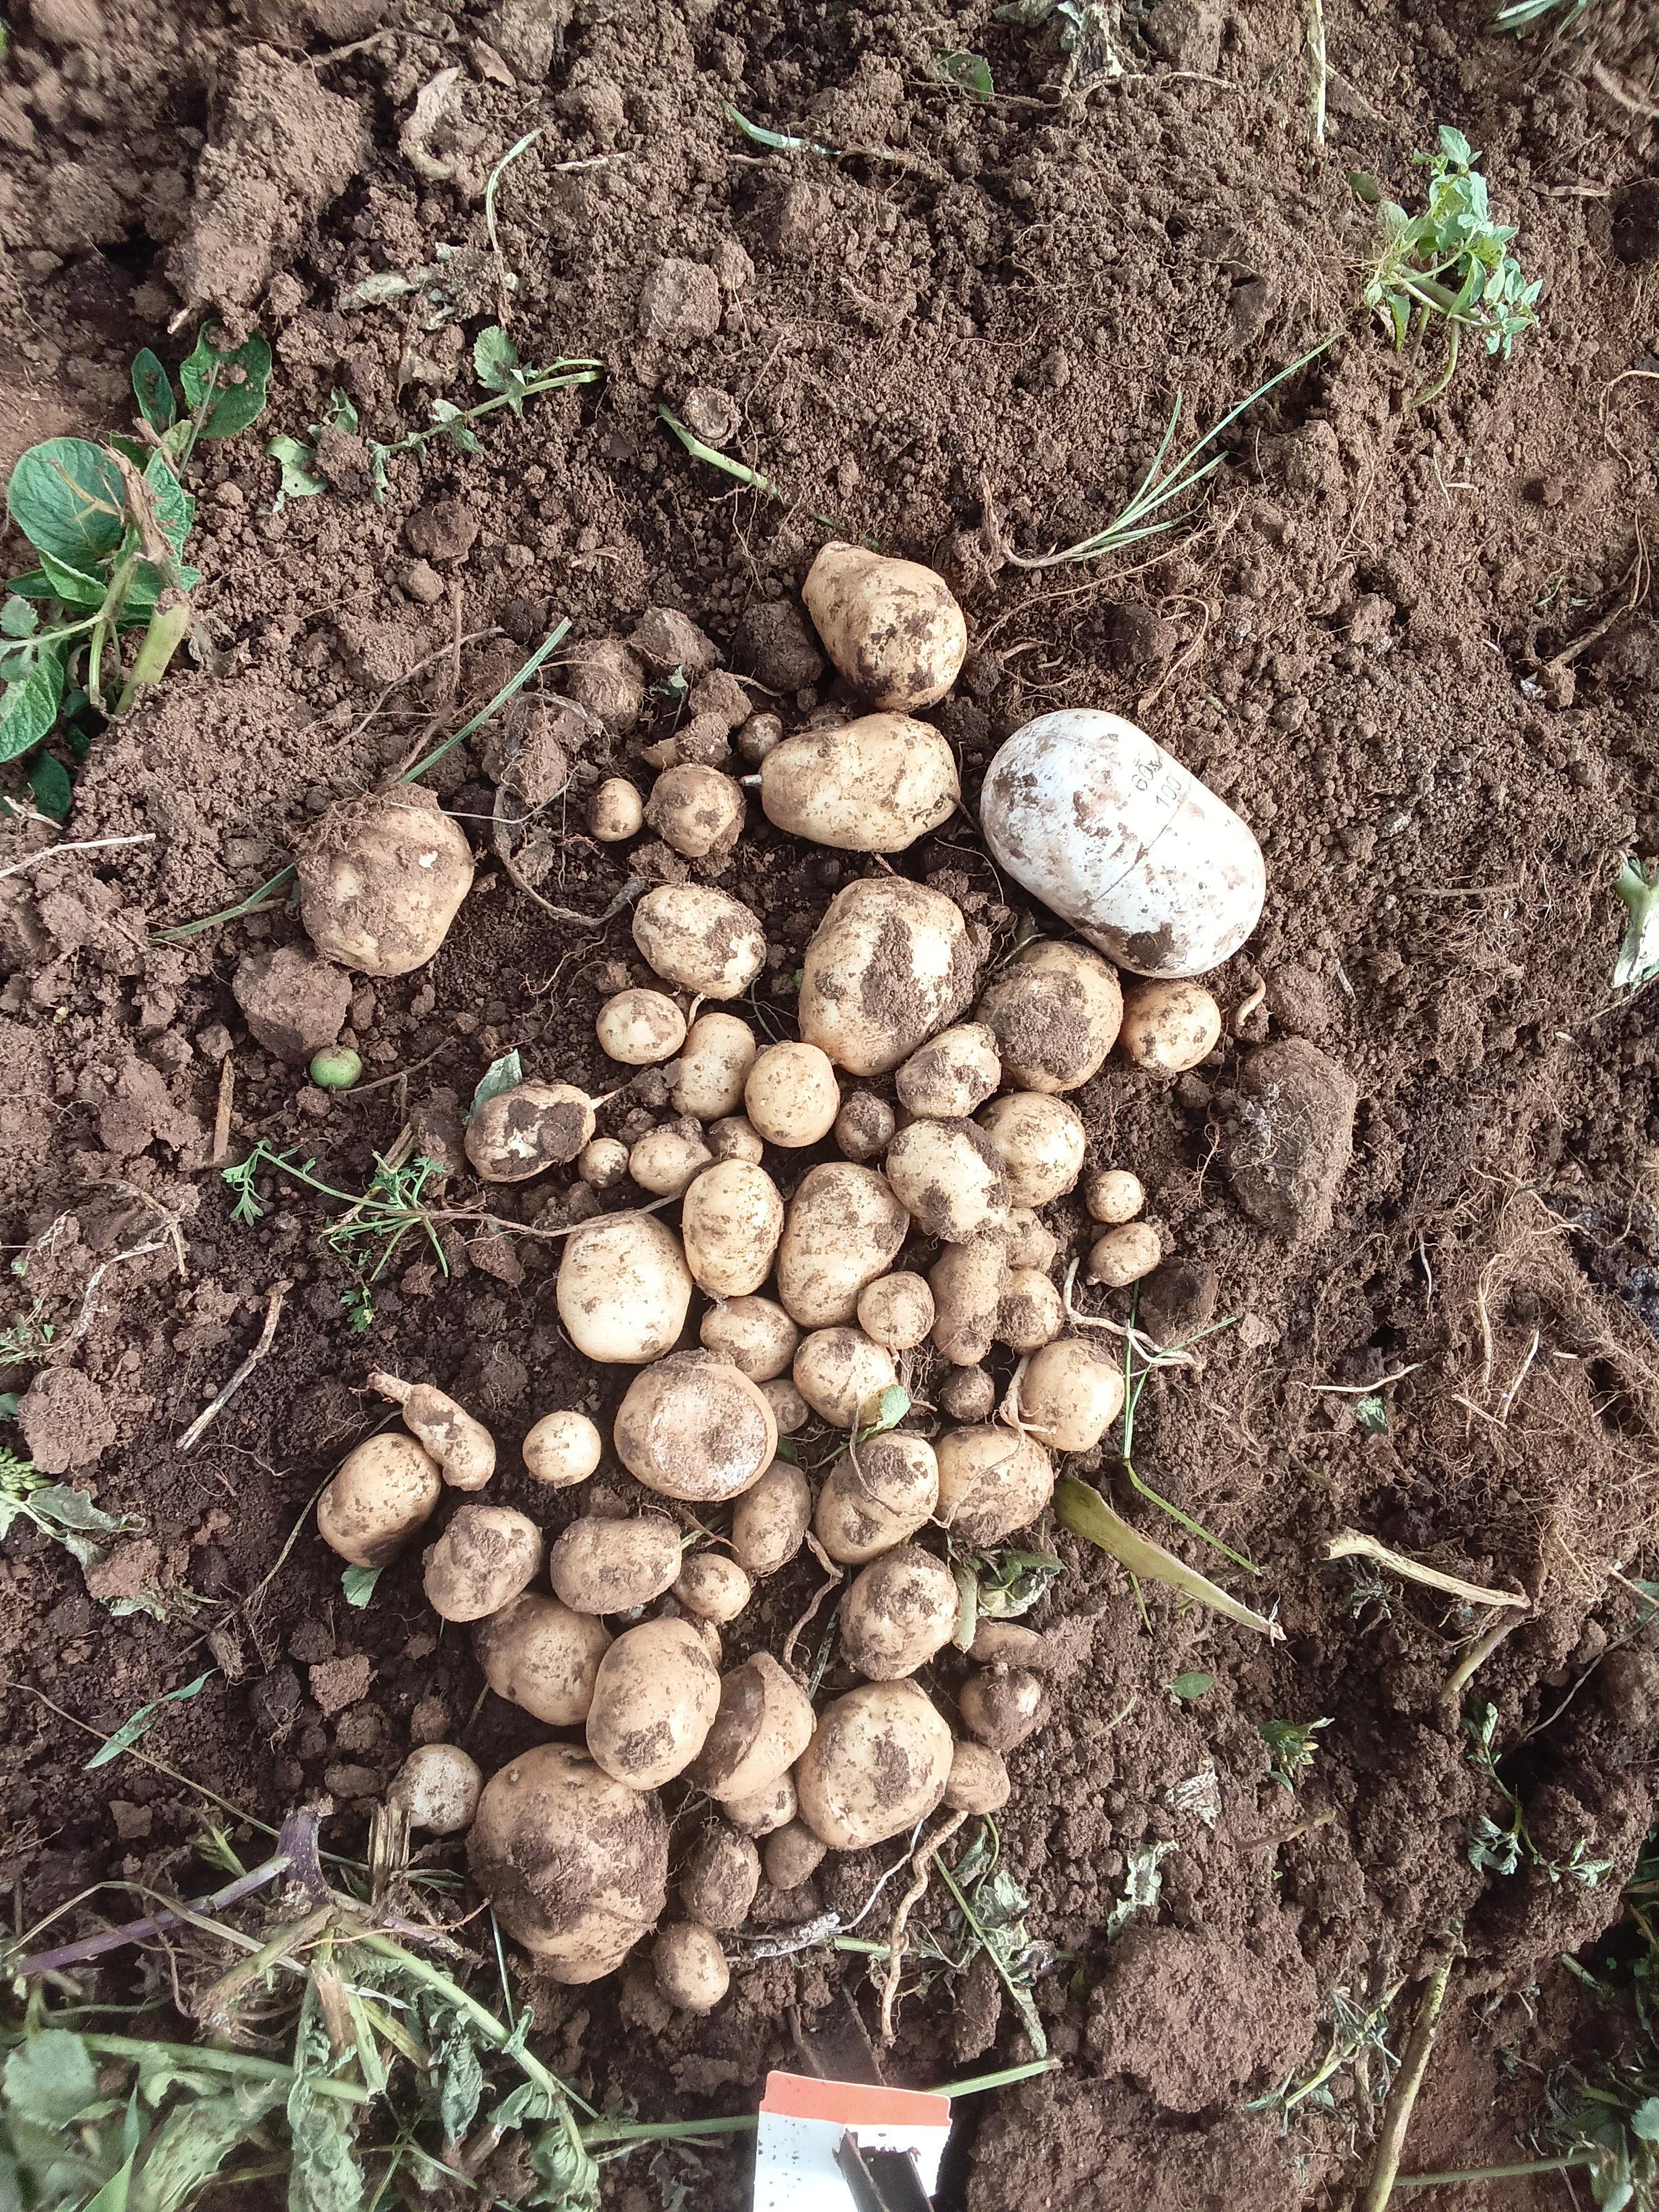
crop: potato
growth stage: harvest
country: Kenya
